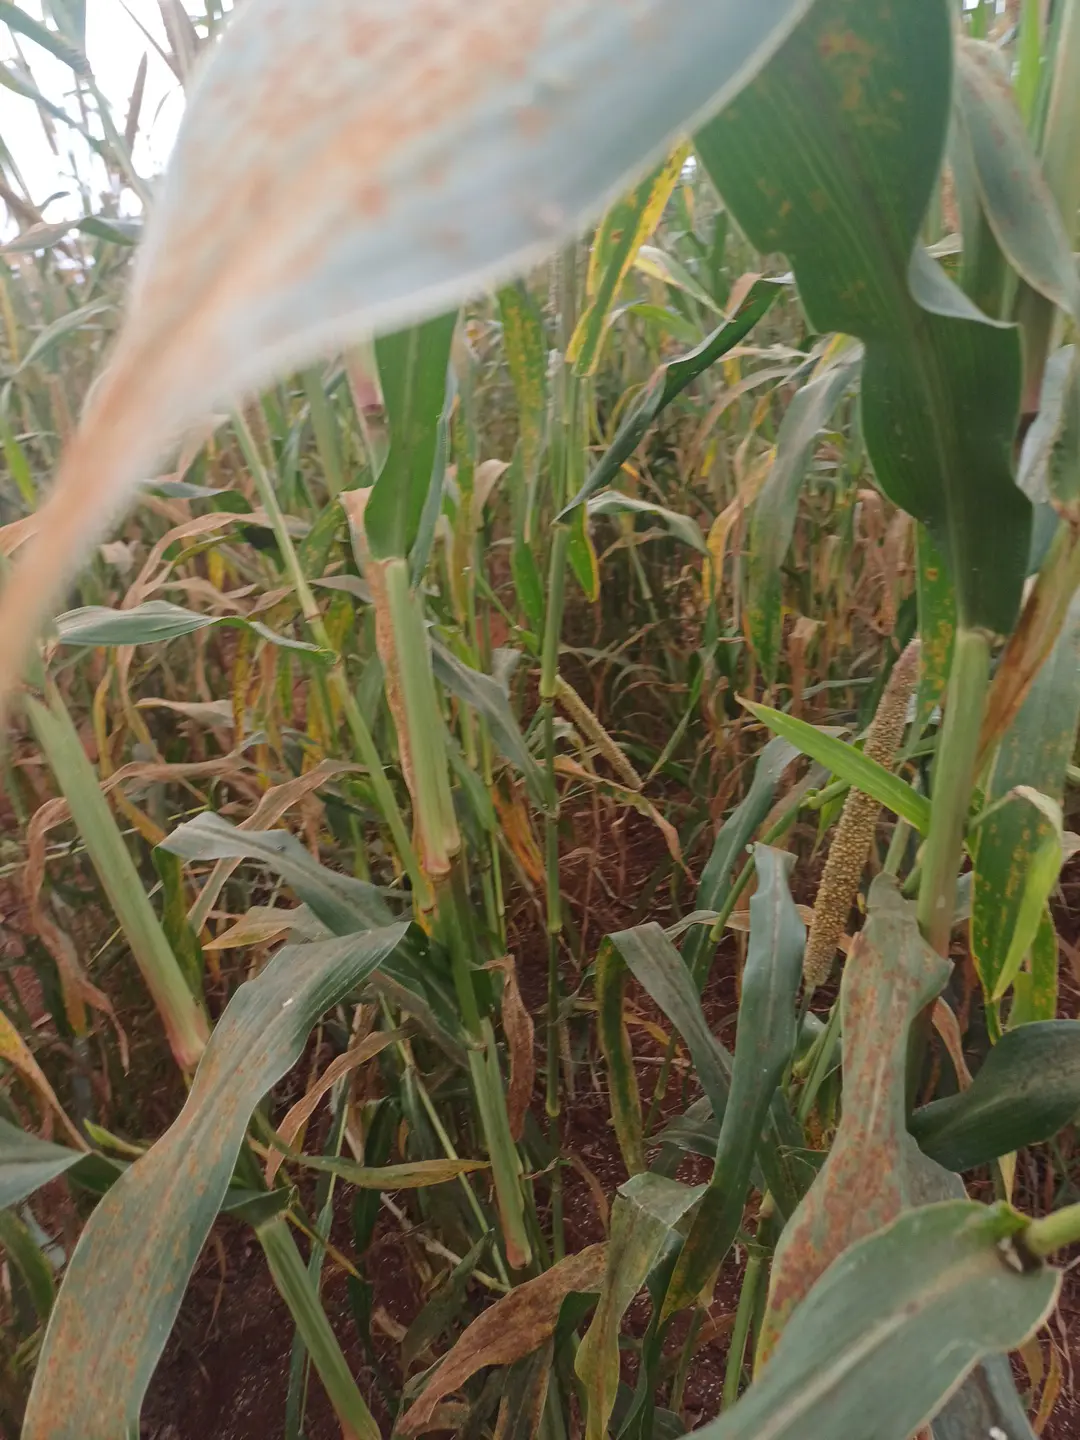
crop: pearl millet
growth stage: filling grain
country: Kenya
